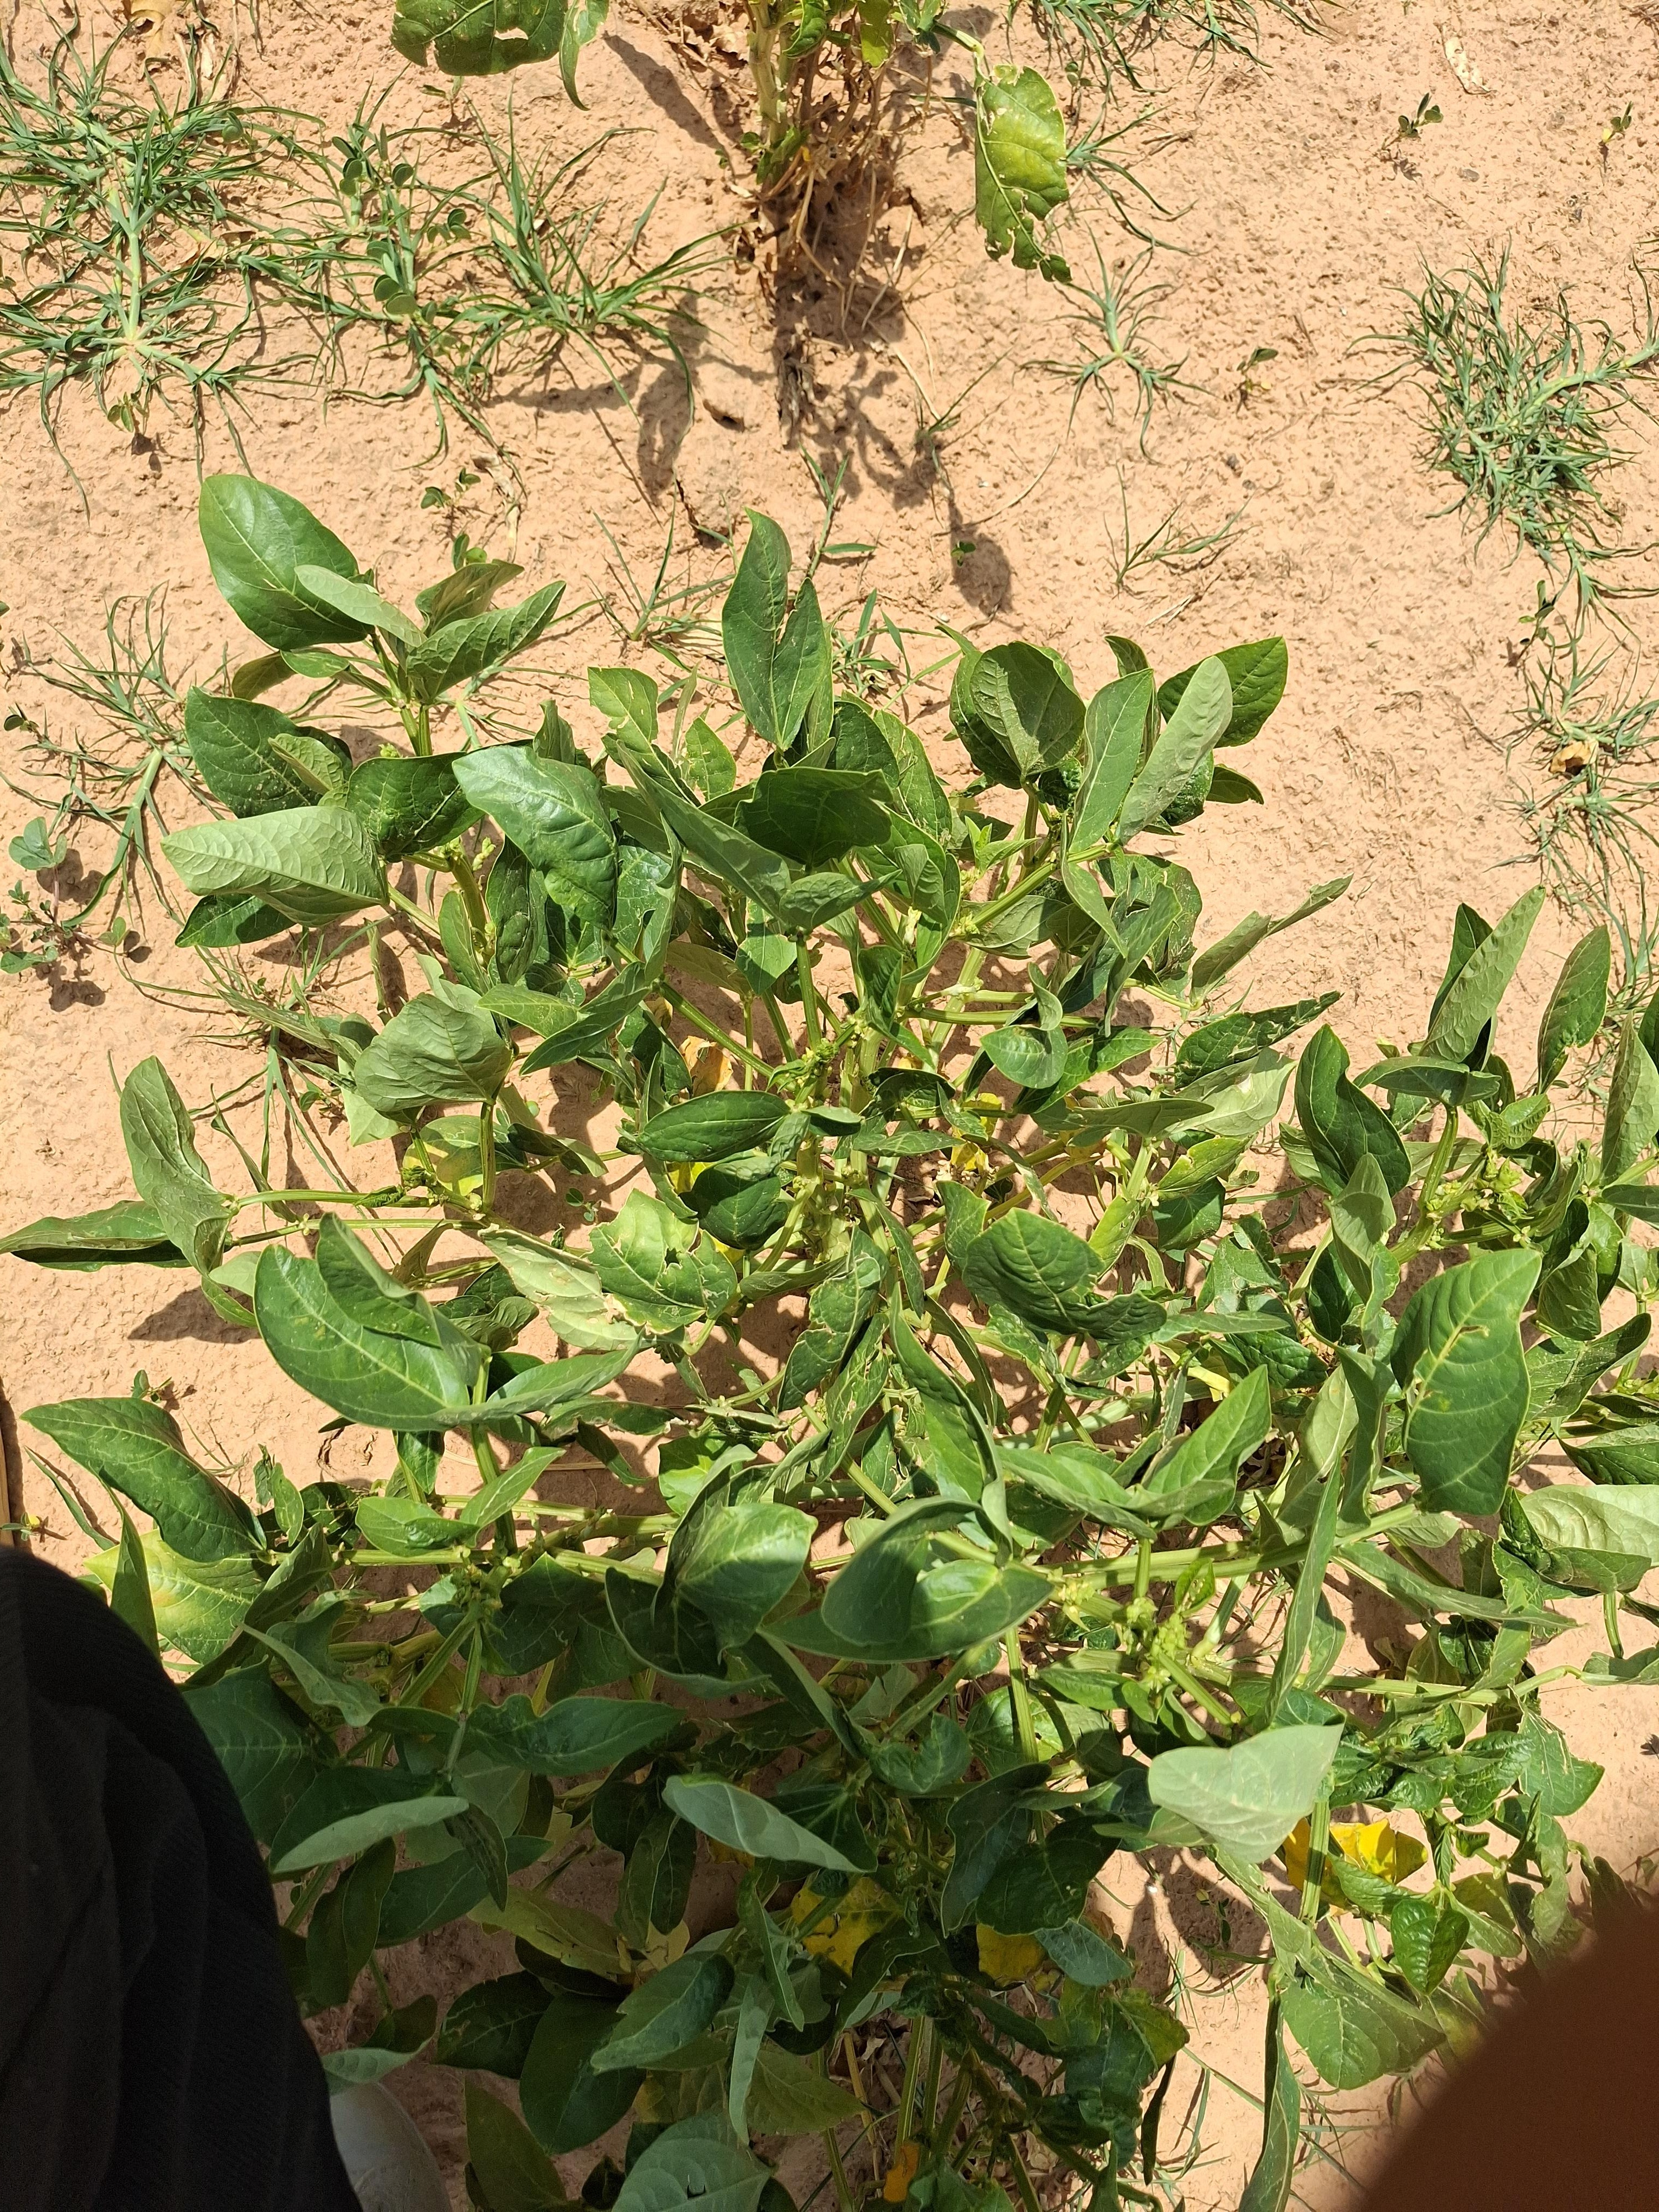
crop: cowpea
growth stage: harvest maturity
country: Nigeria
